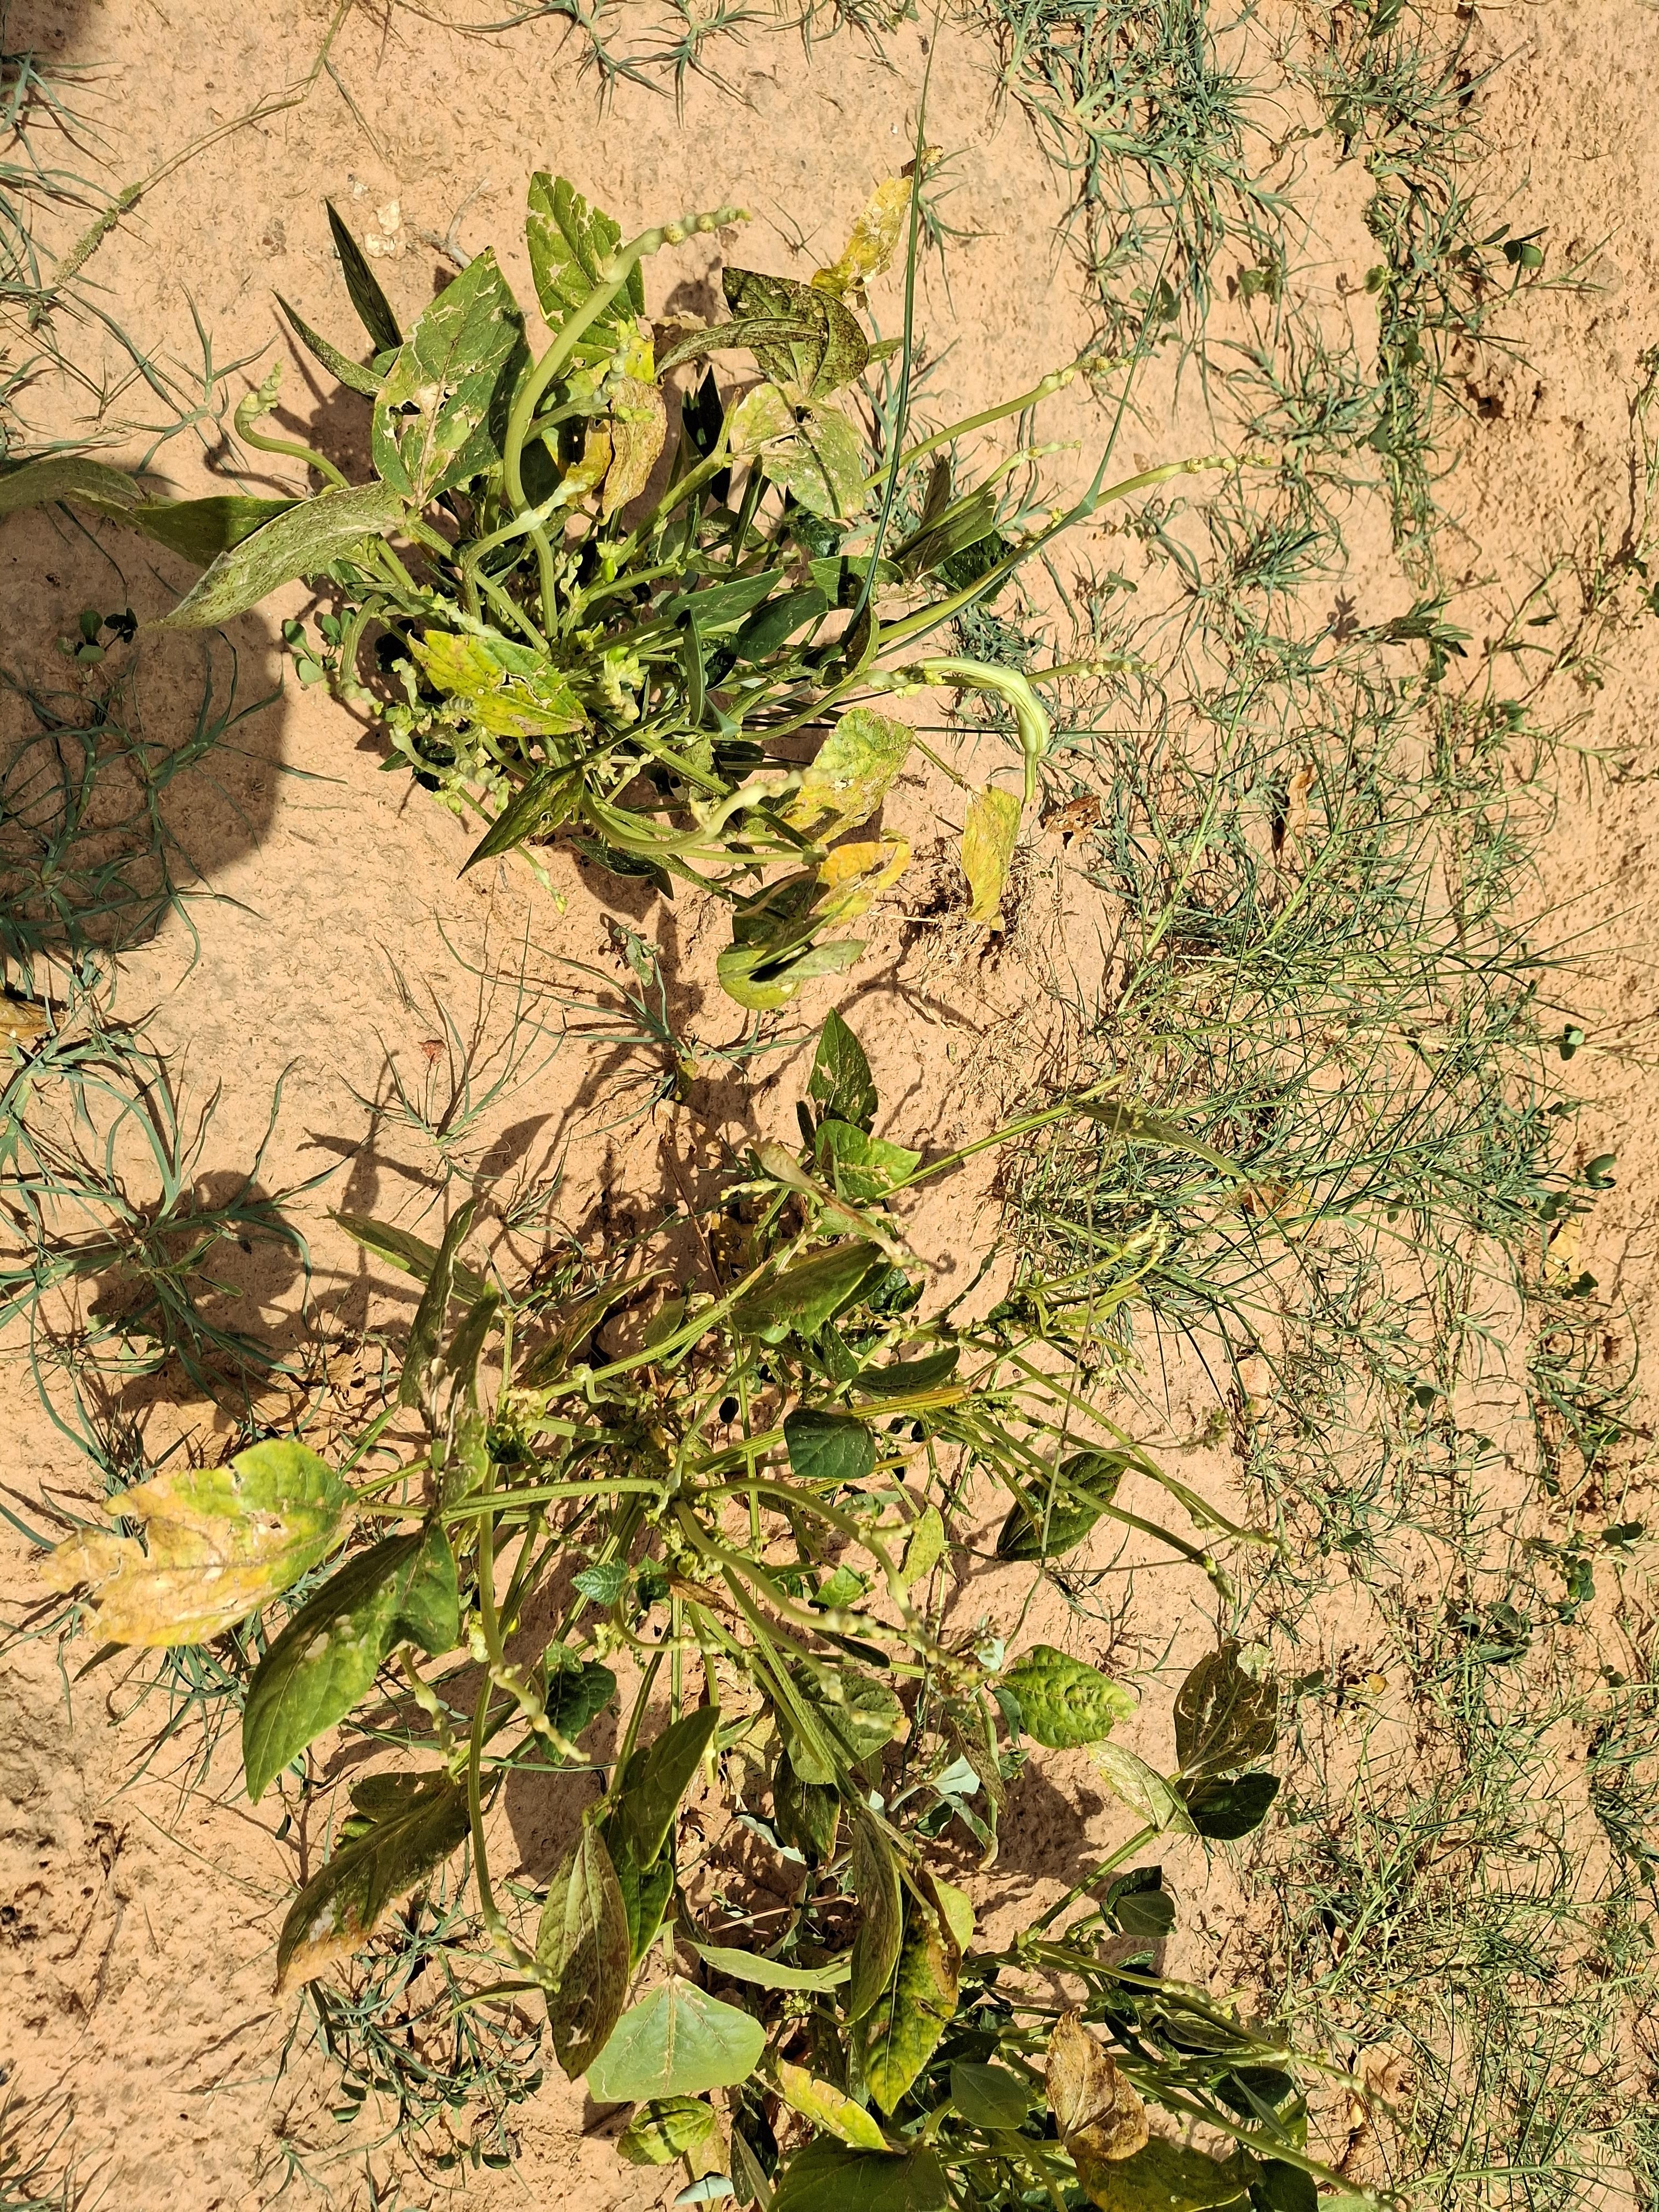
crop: cowpea
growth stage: harvest maturity
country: Nigeria
